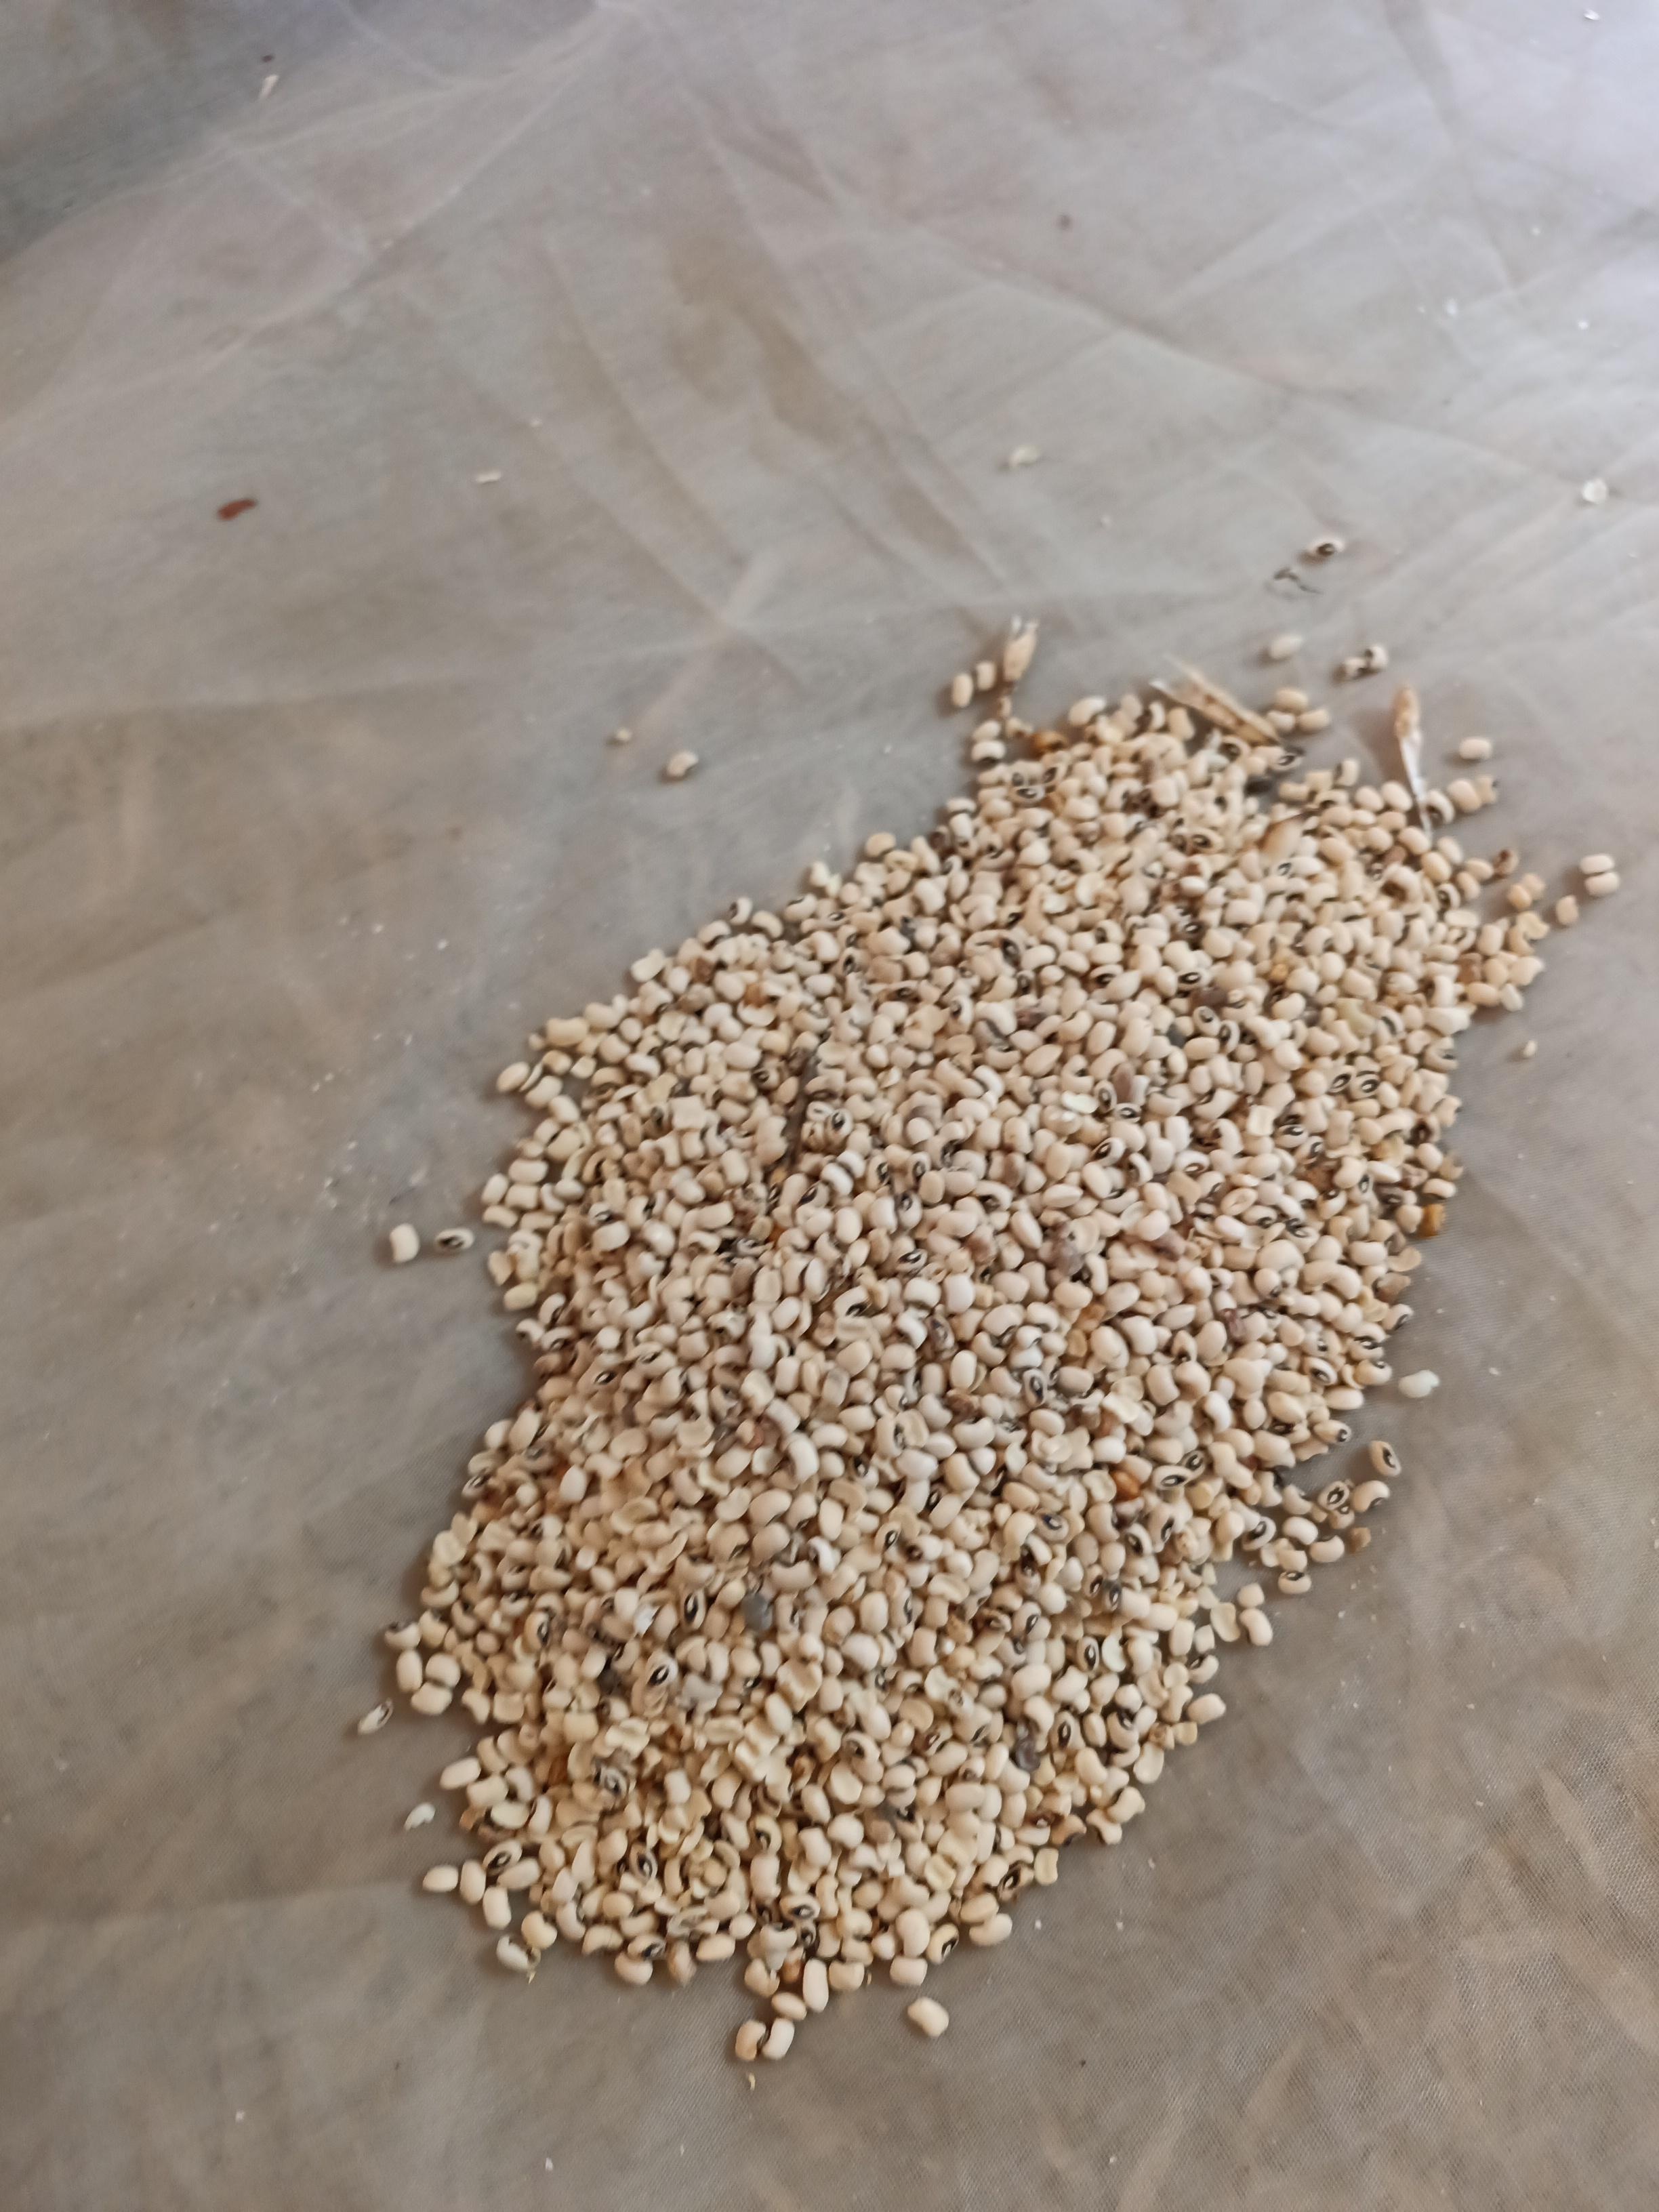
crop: cowpea
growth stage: harvest
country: Nigeria
